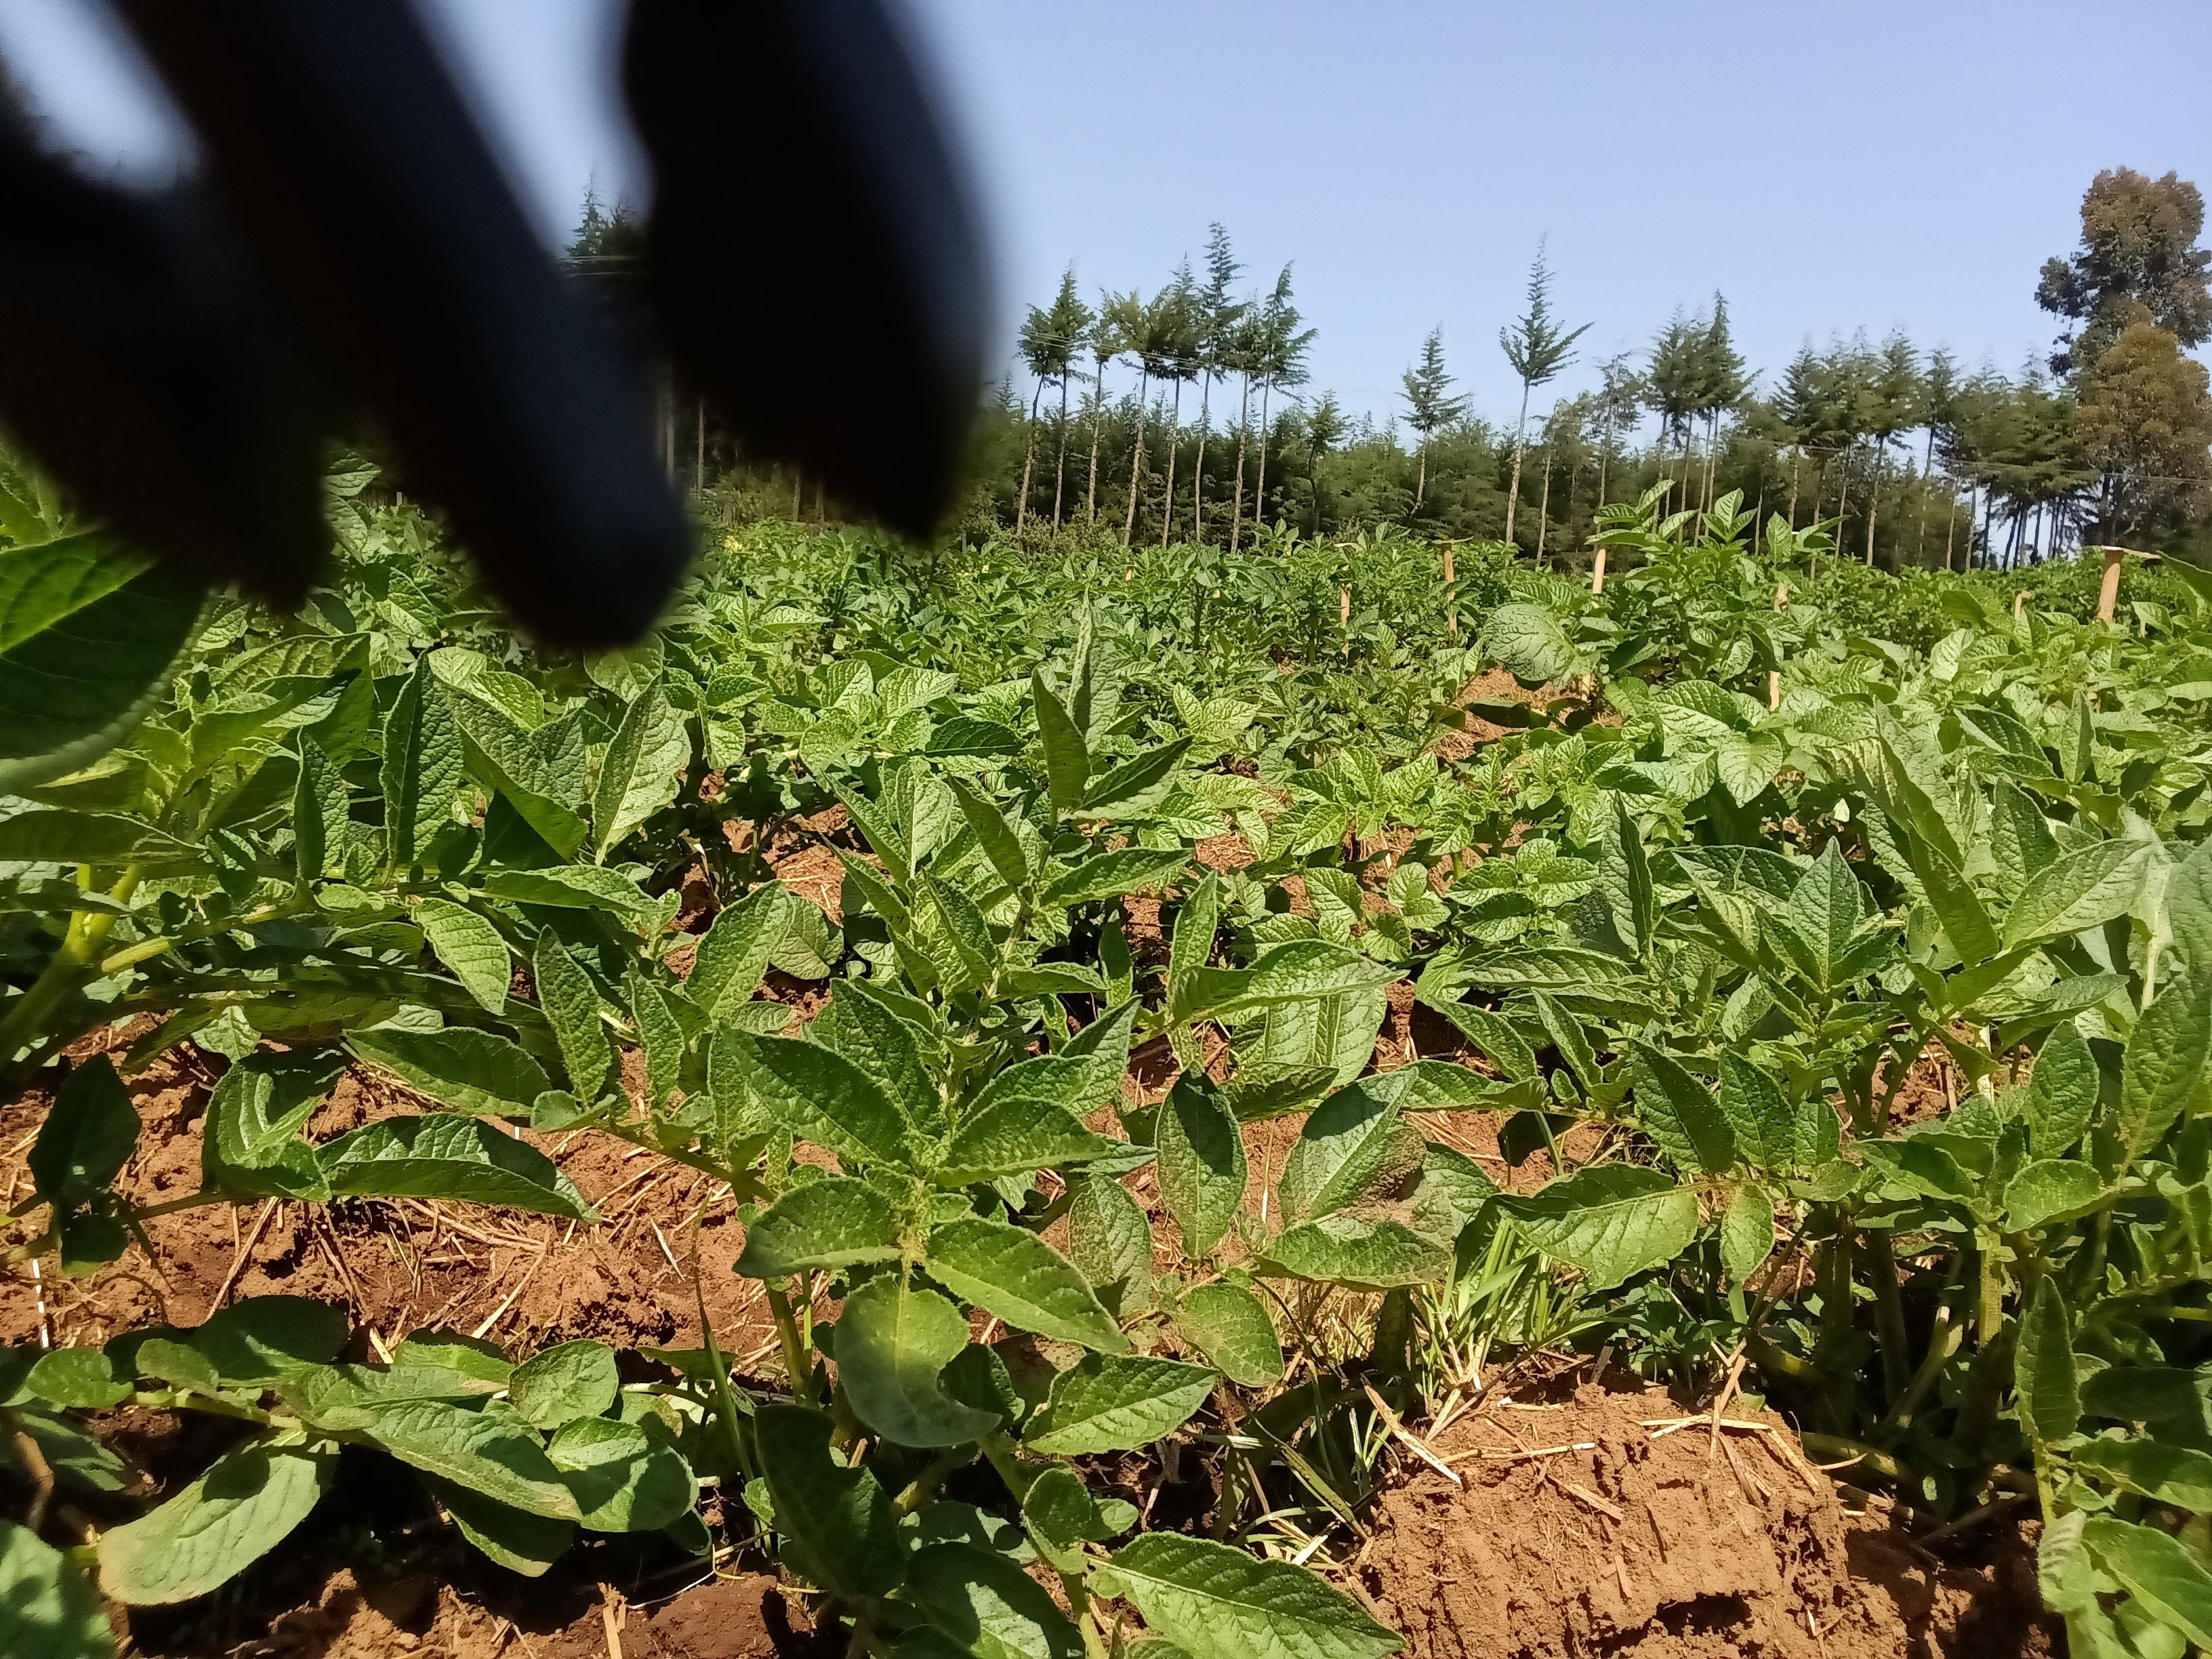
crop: potato
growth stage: vegetative
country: Kenya
